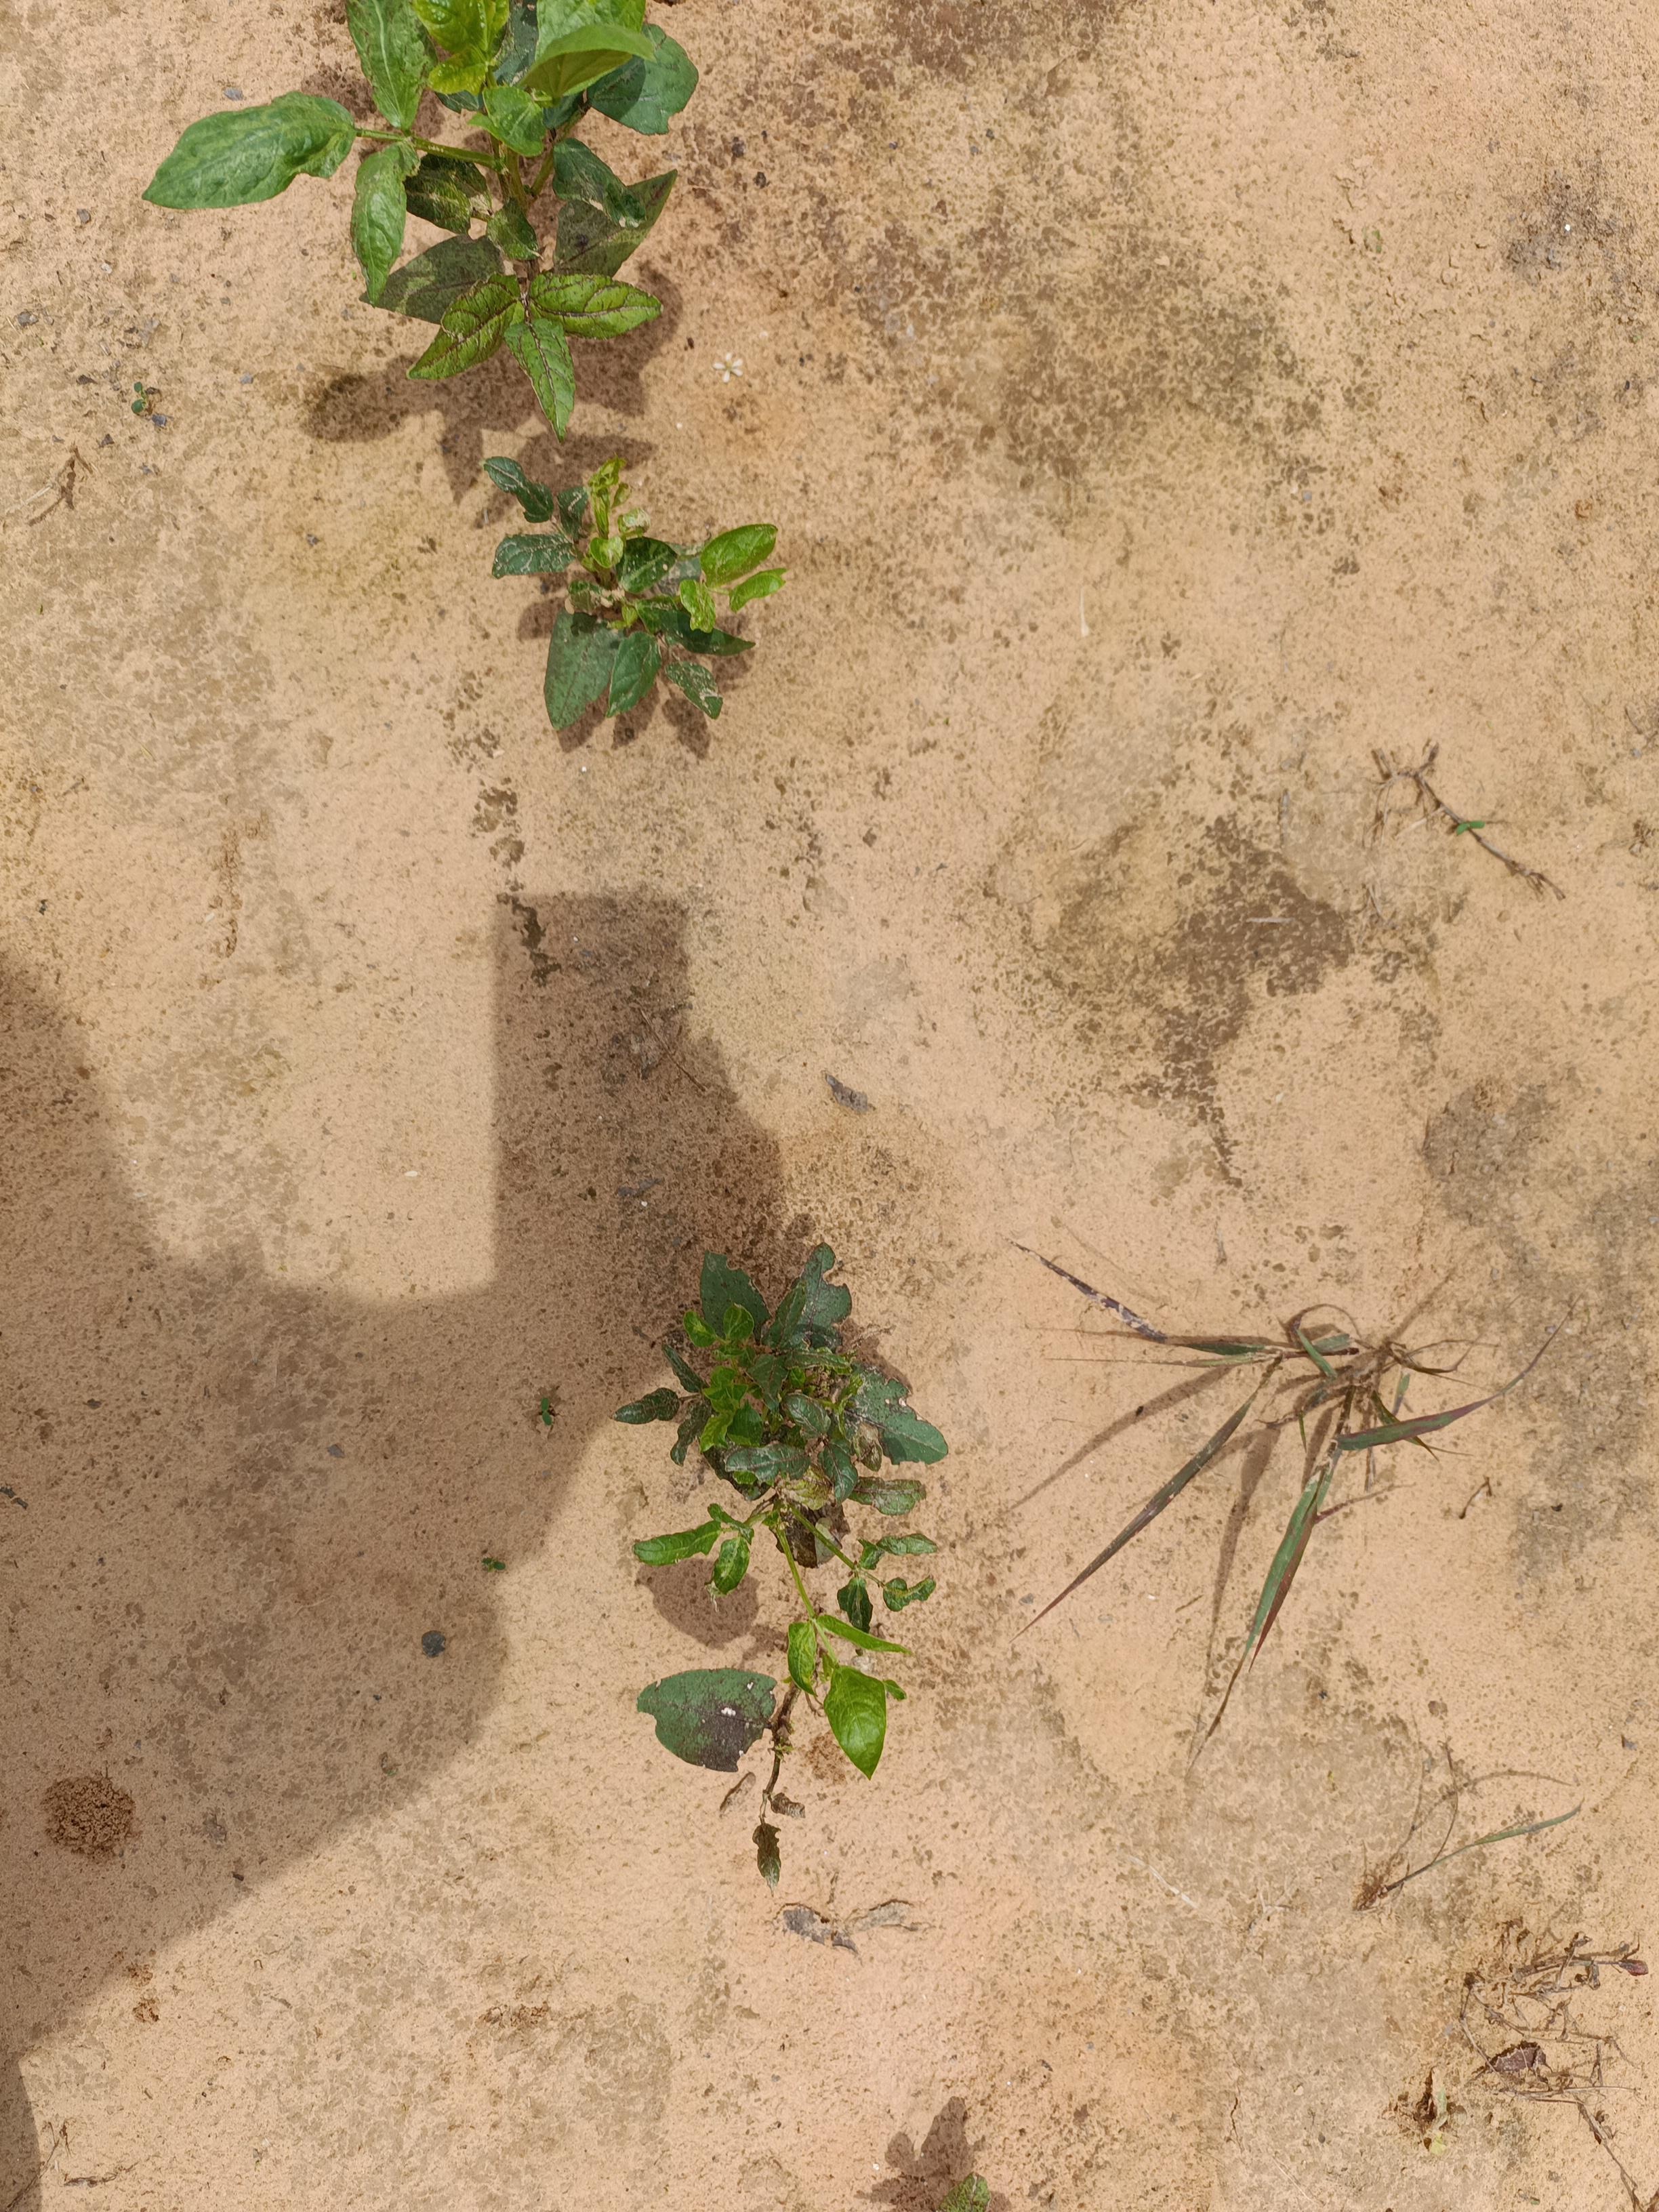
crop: cowpea
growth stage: emergence
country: Nigeria
